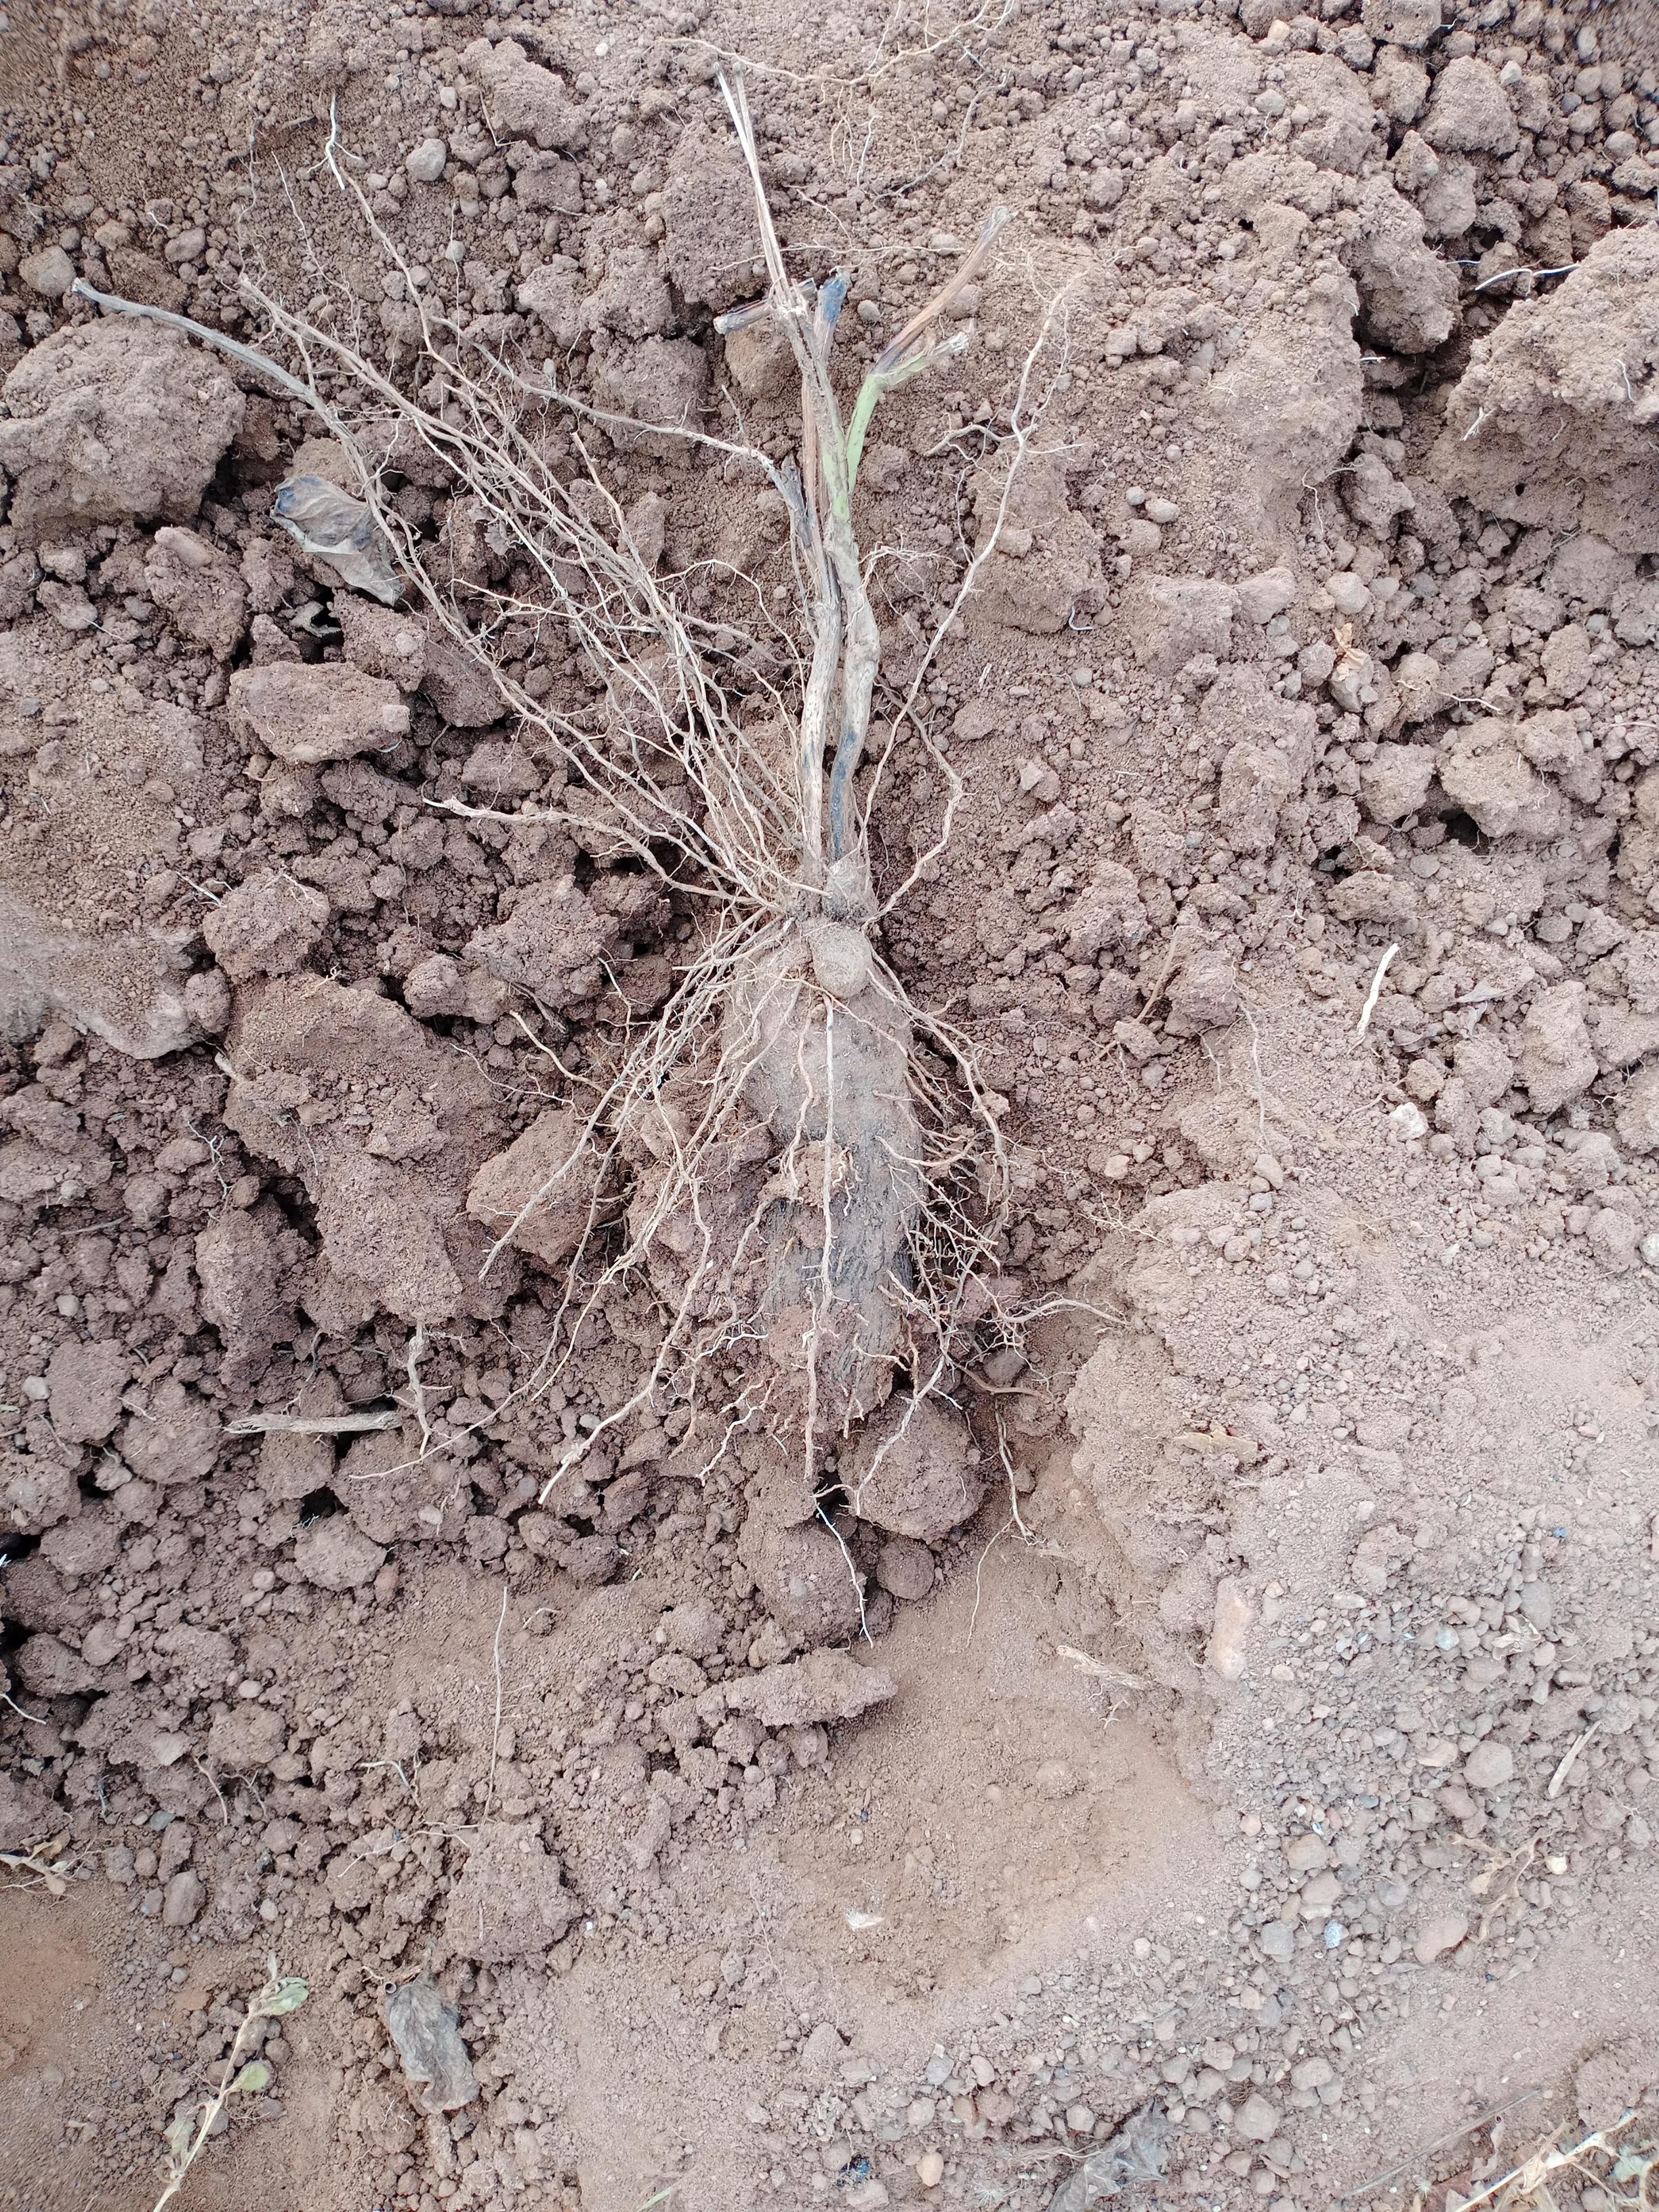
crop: yam
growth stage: harvest
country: Nigeria
